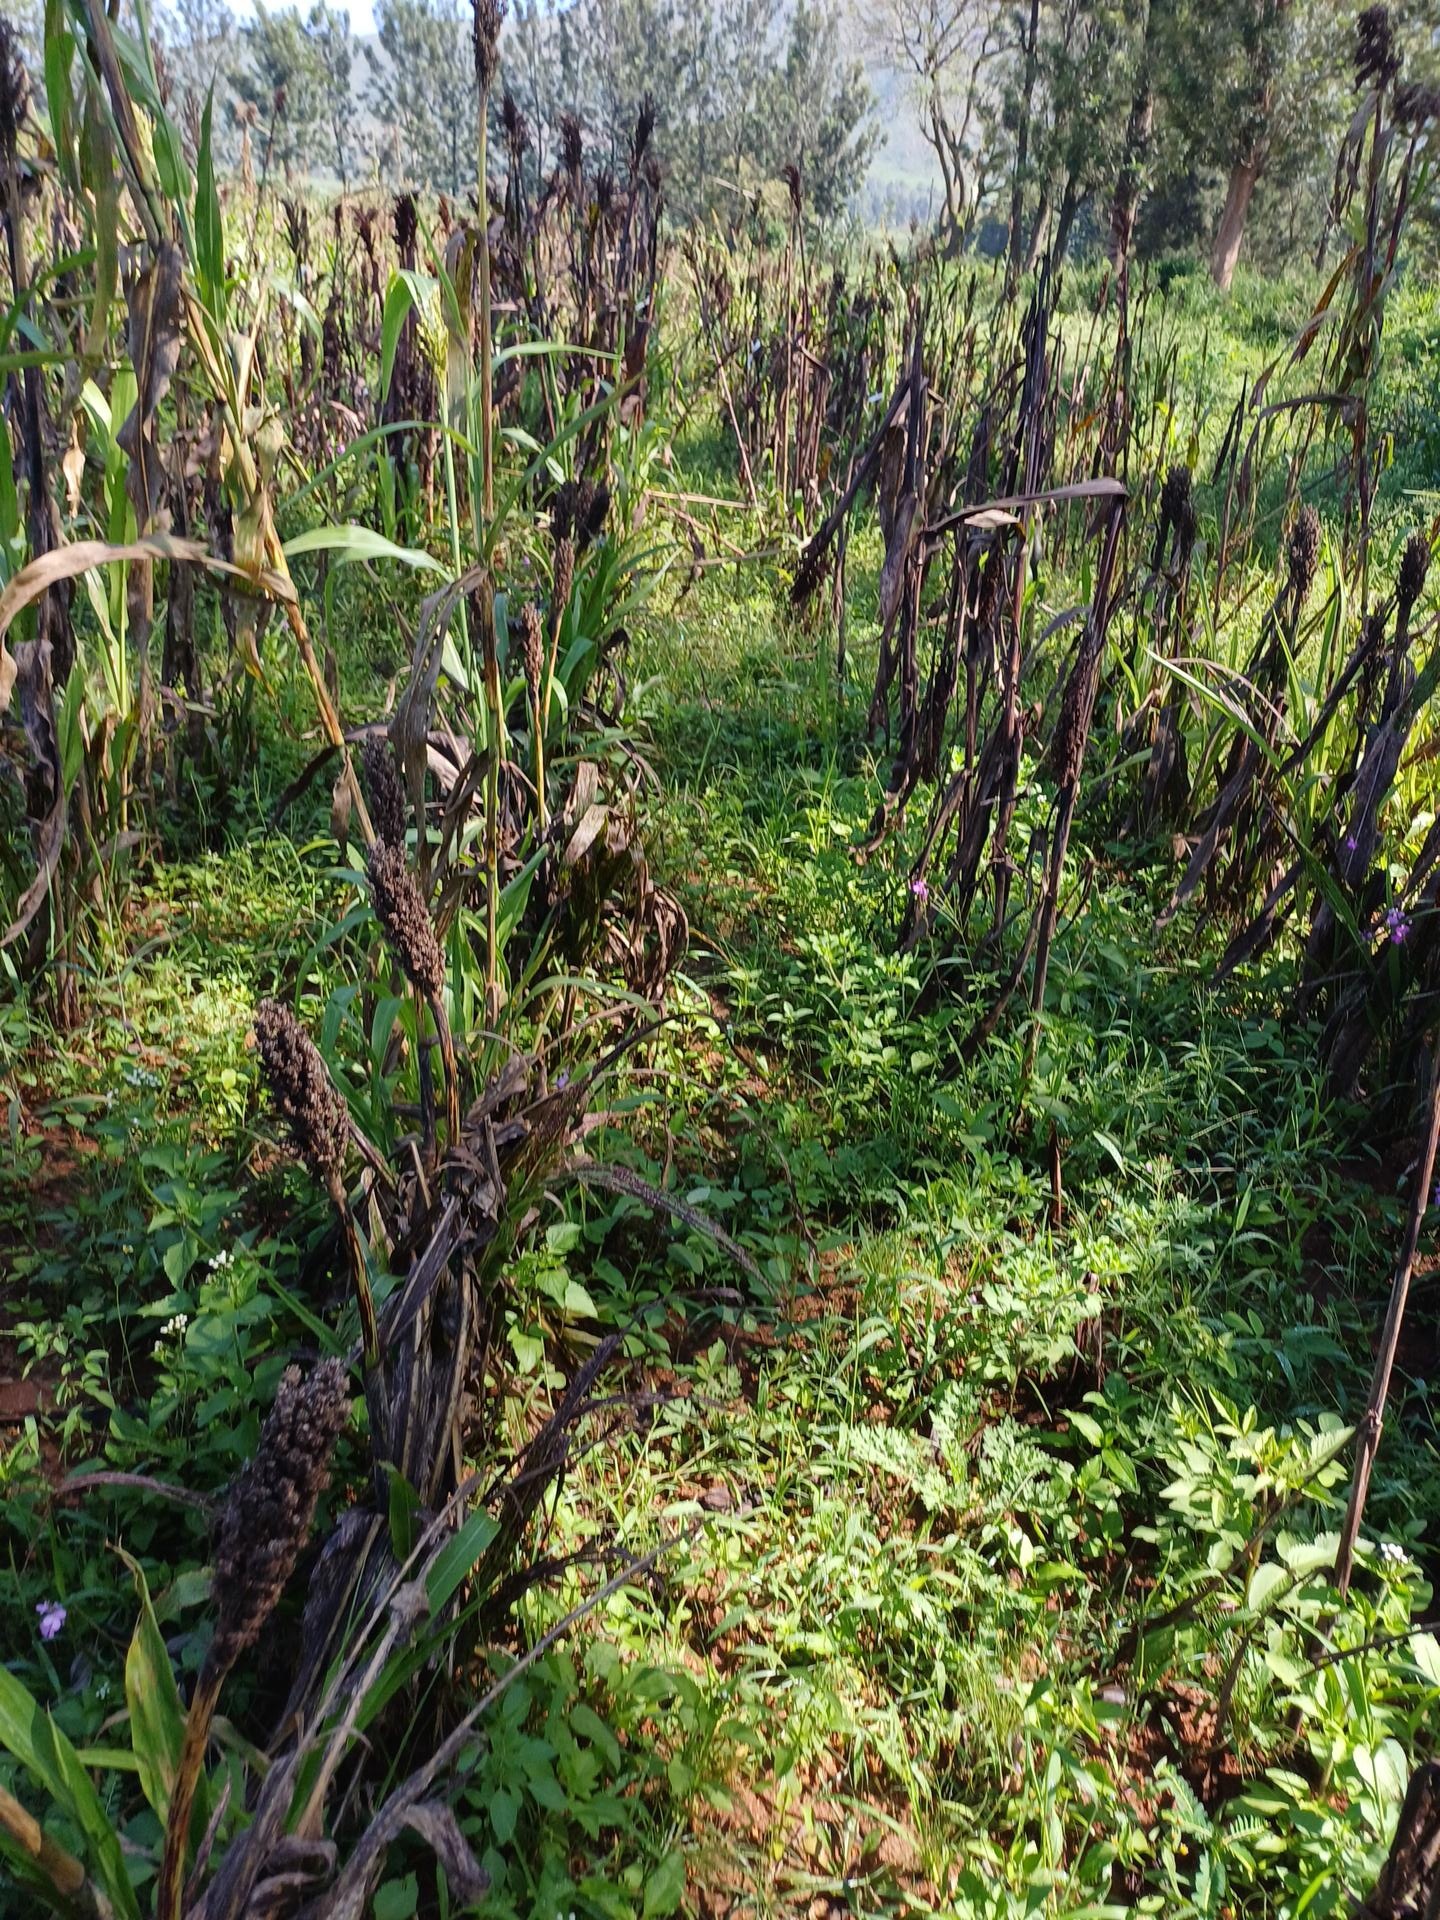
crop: sorghum
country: Kenya
